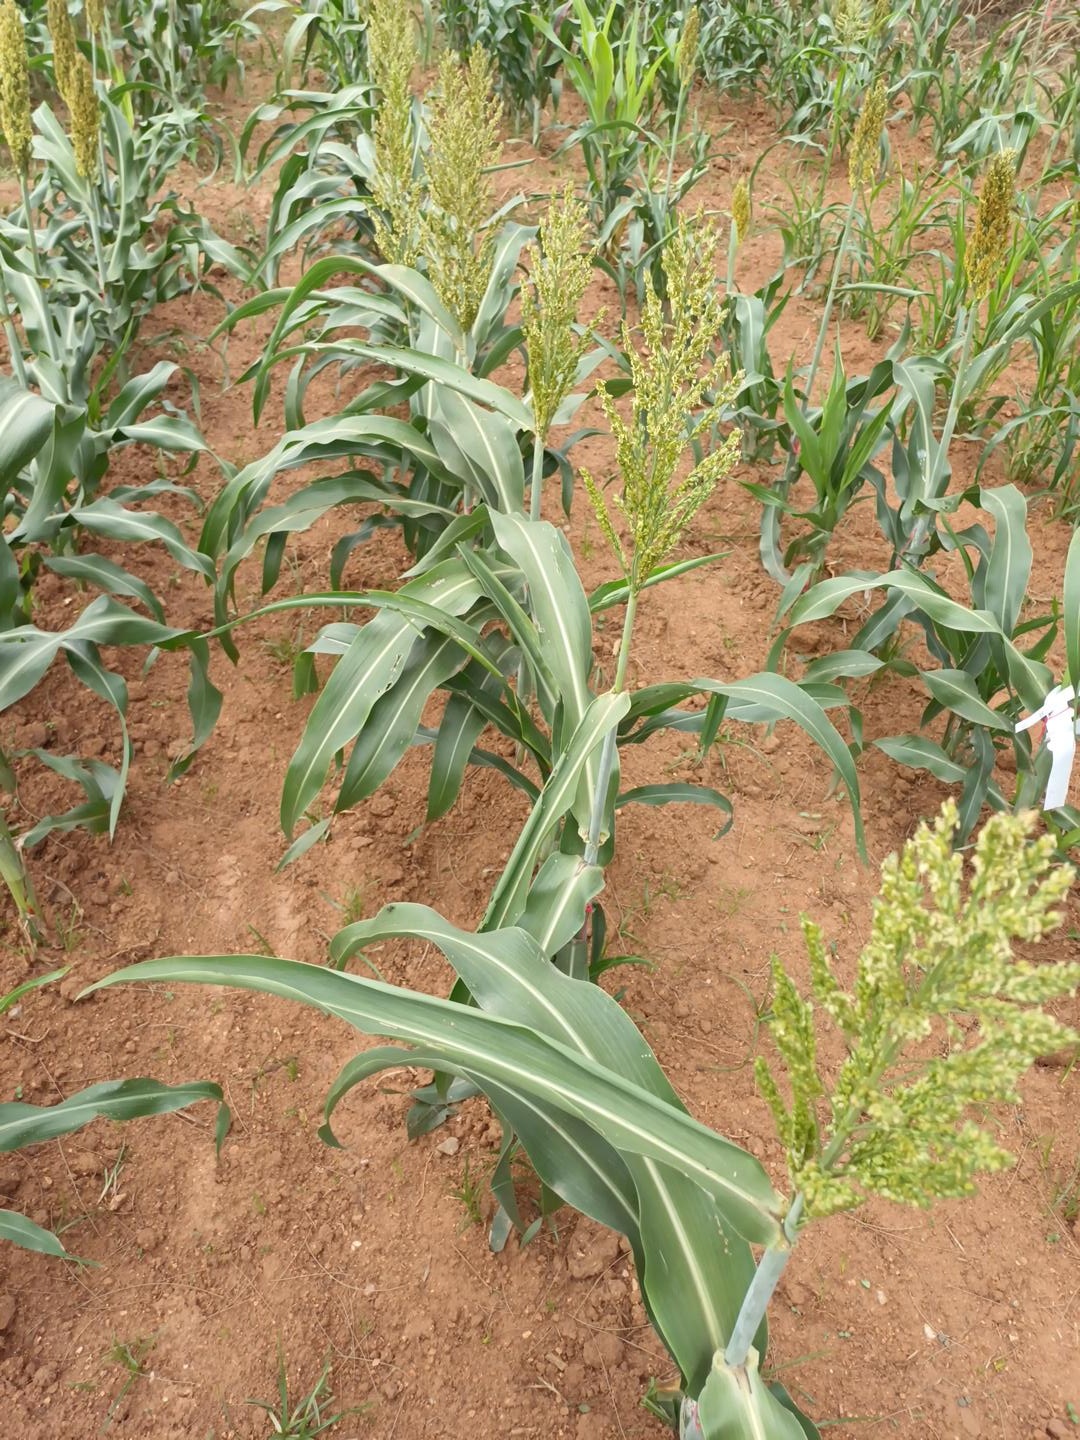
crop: sorghum
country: Kenya
